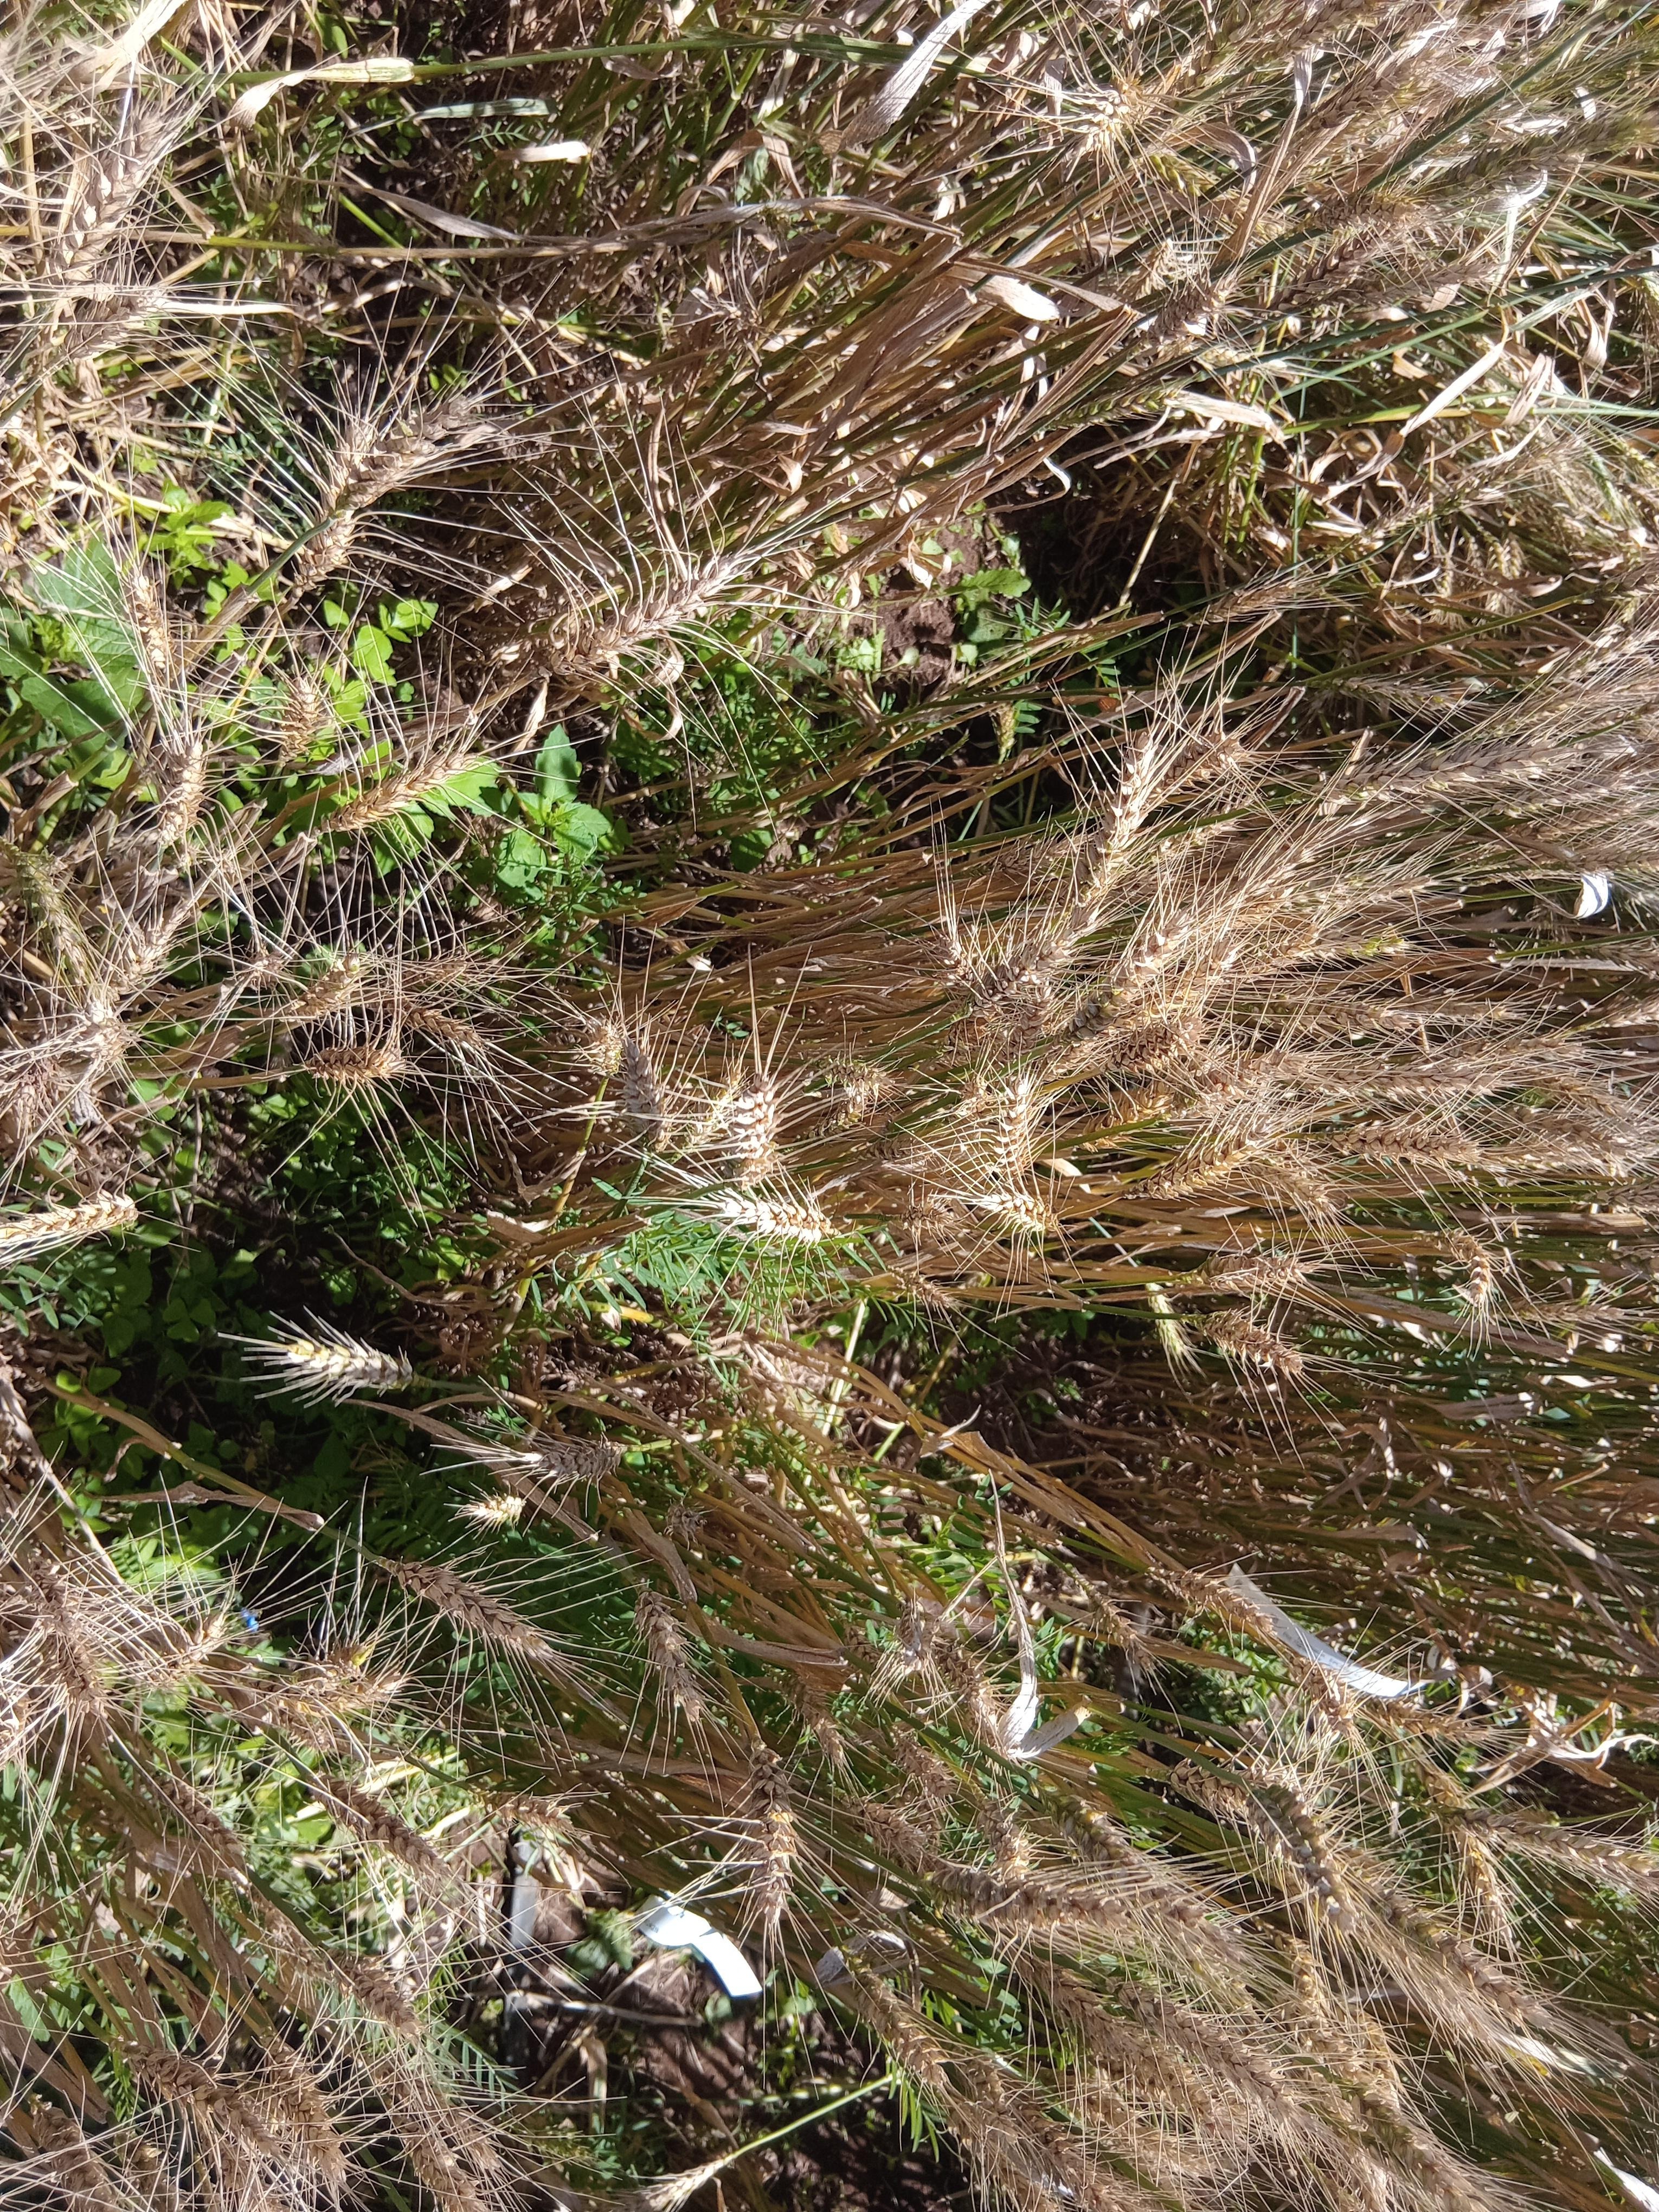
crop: wheat
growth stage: maturity
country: Kenya
